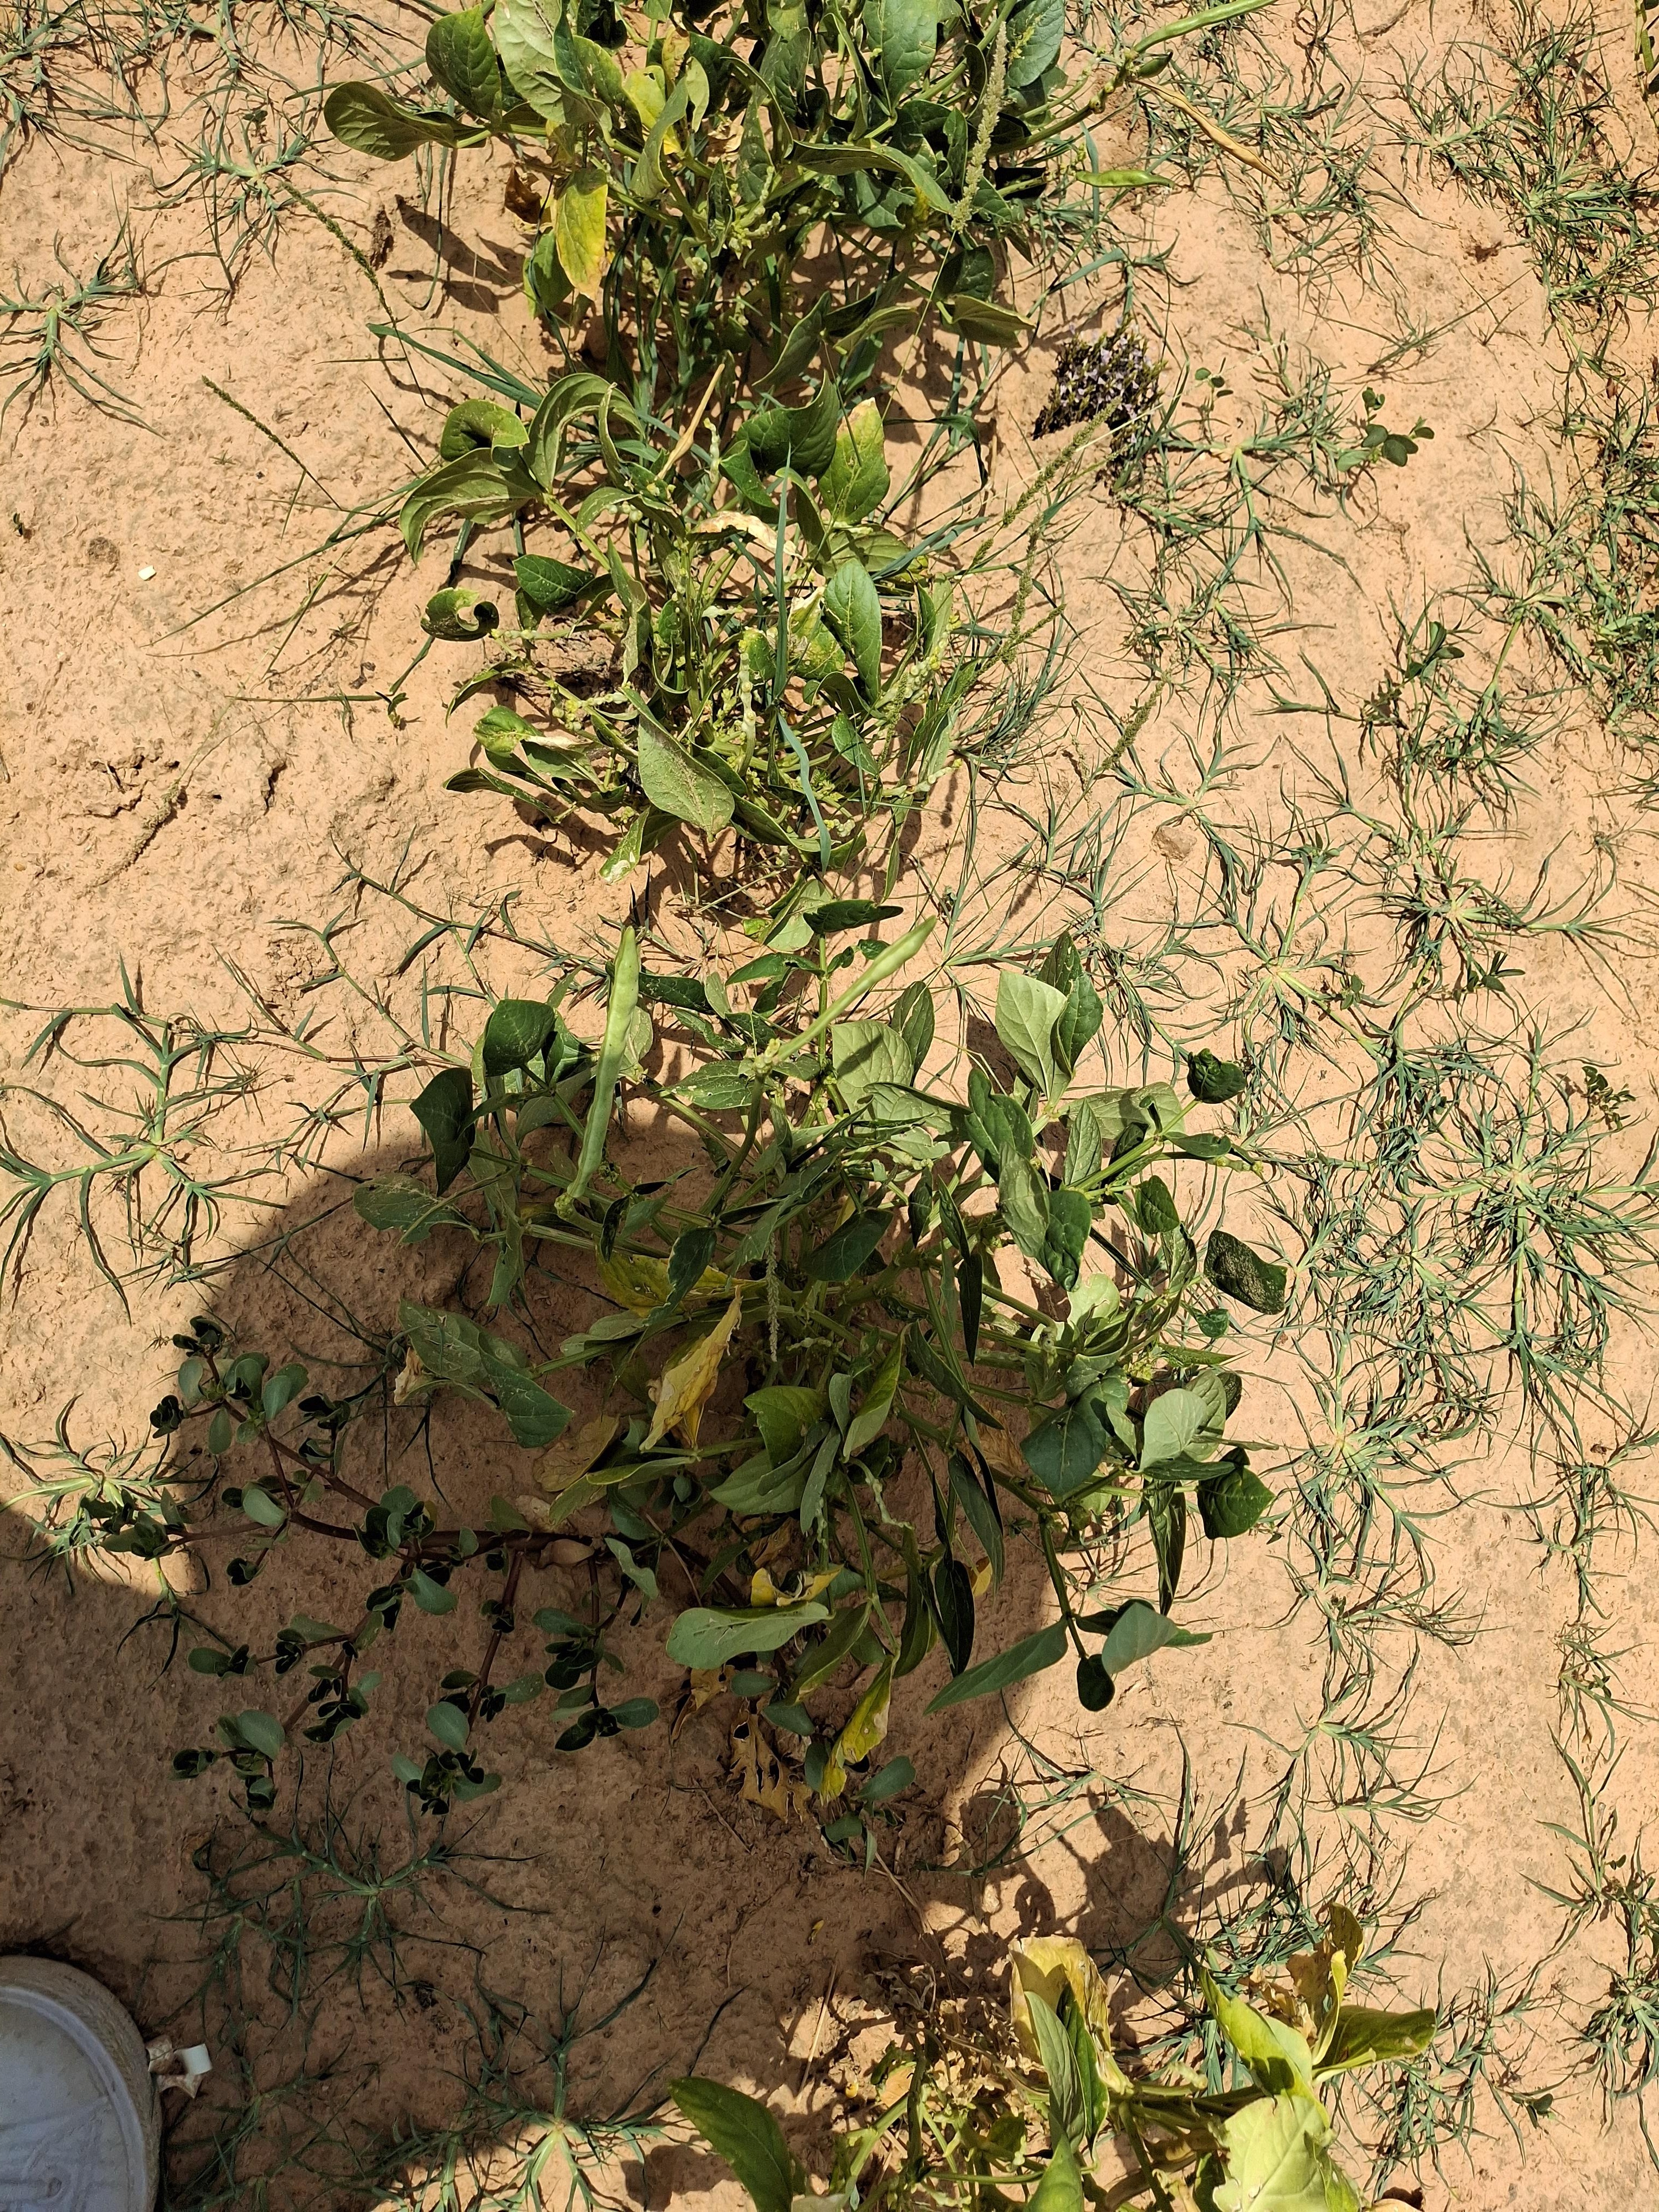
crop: cowpea
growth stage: harvest maturity
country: Nigeria
